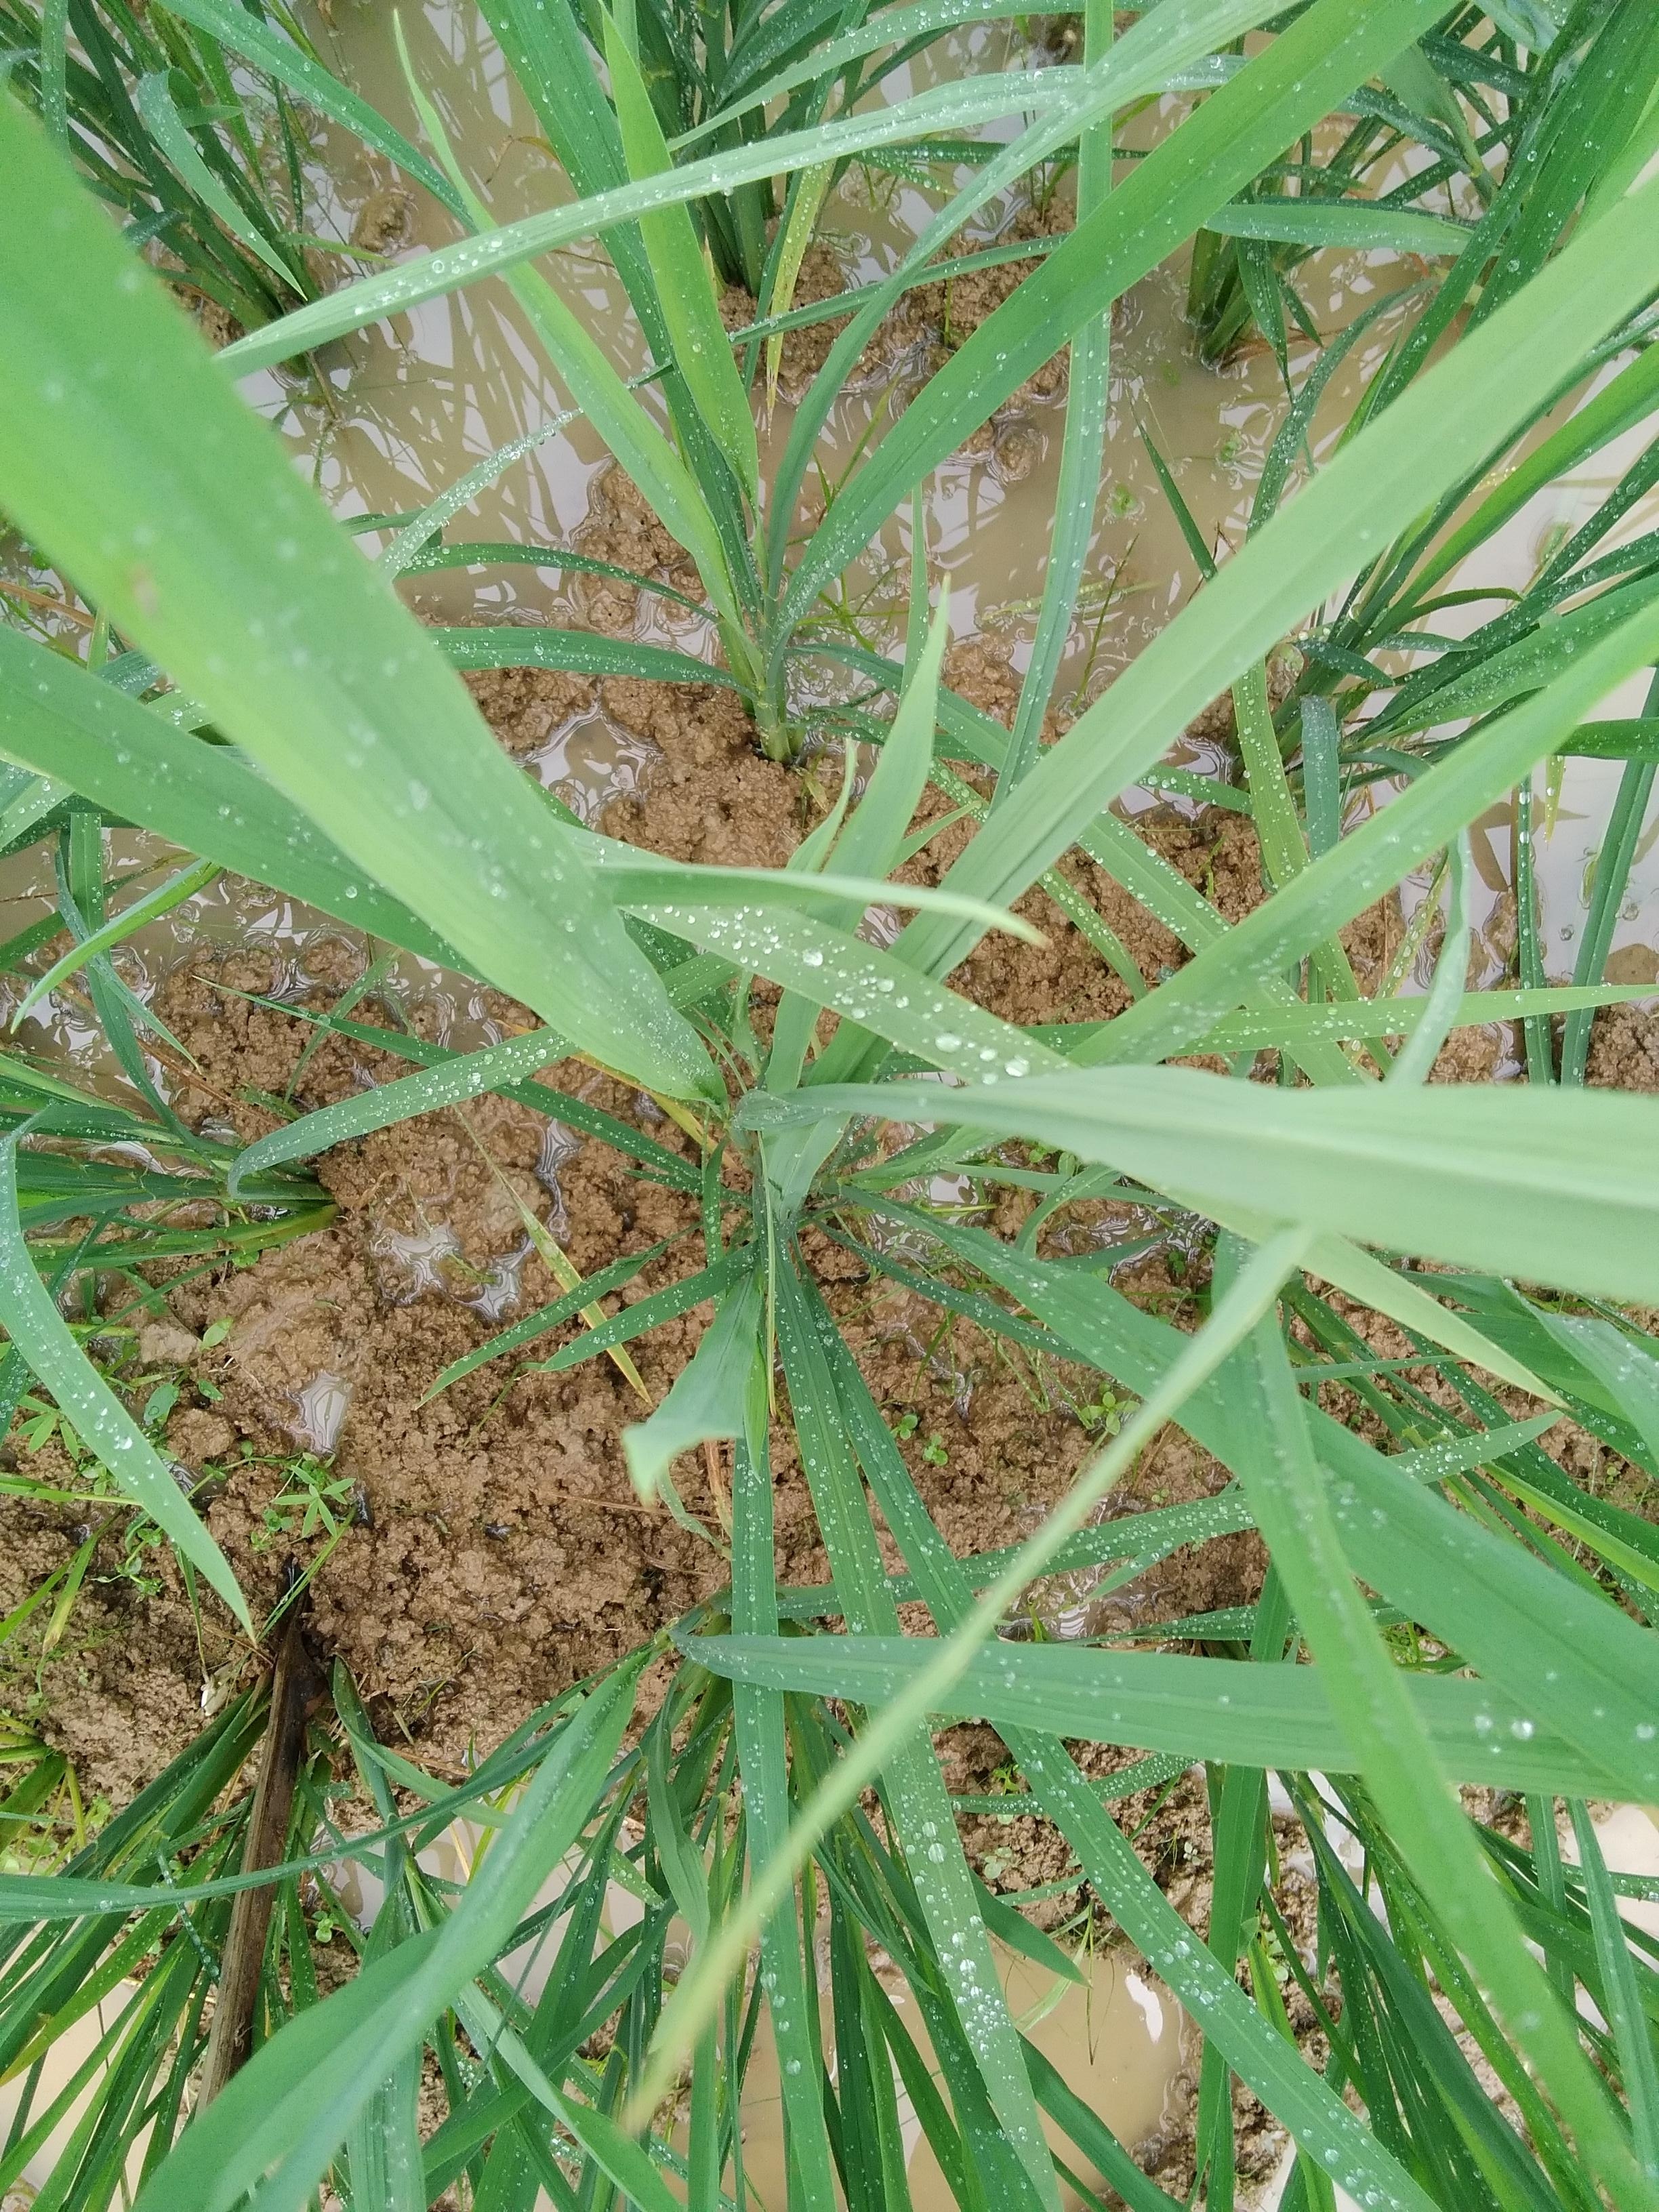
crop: rice
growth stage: vegetative
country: Nigeria
